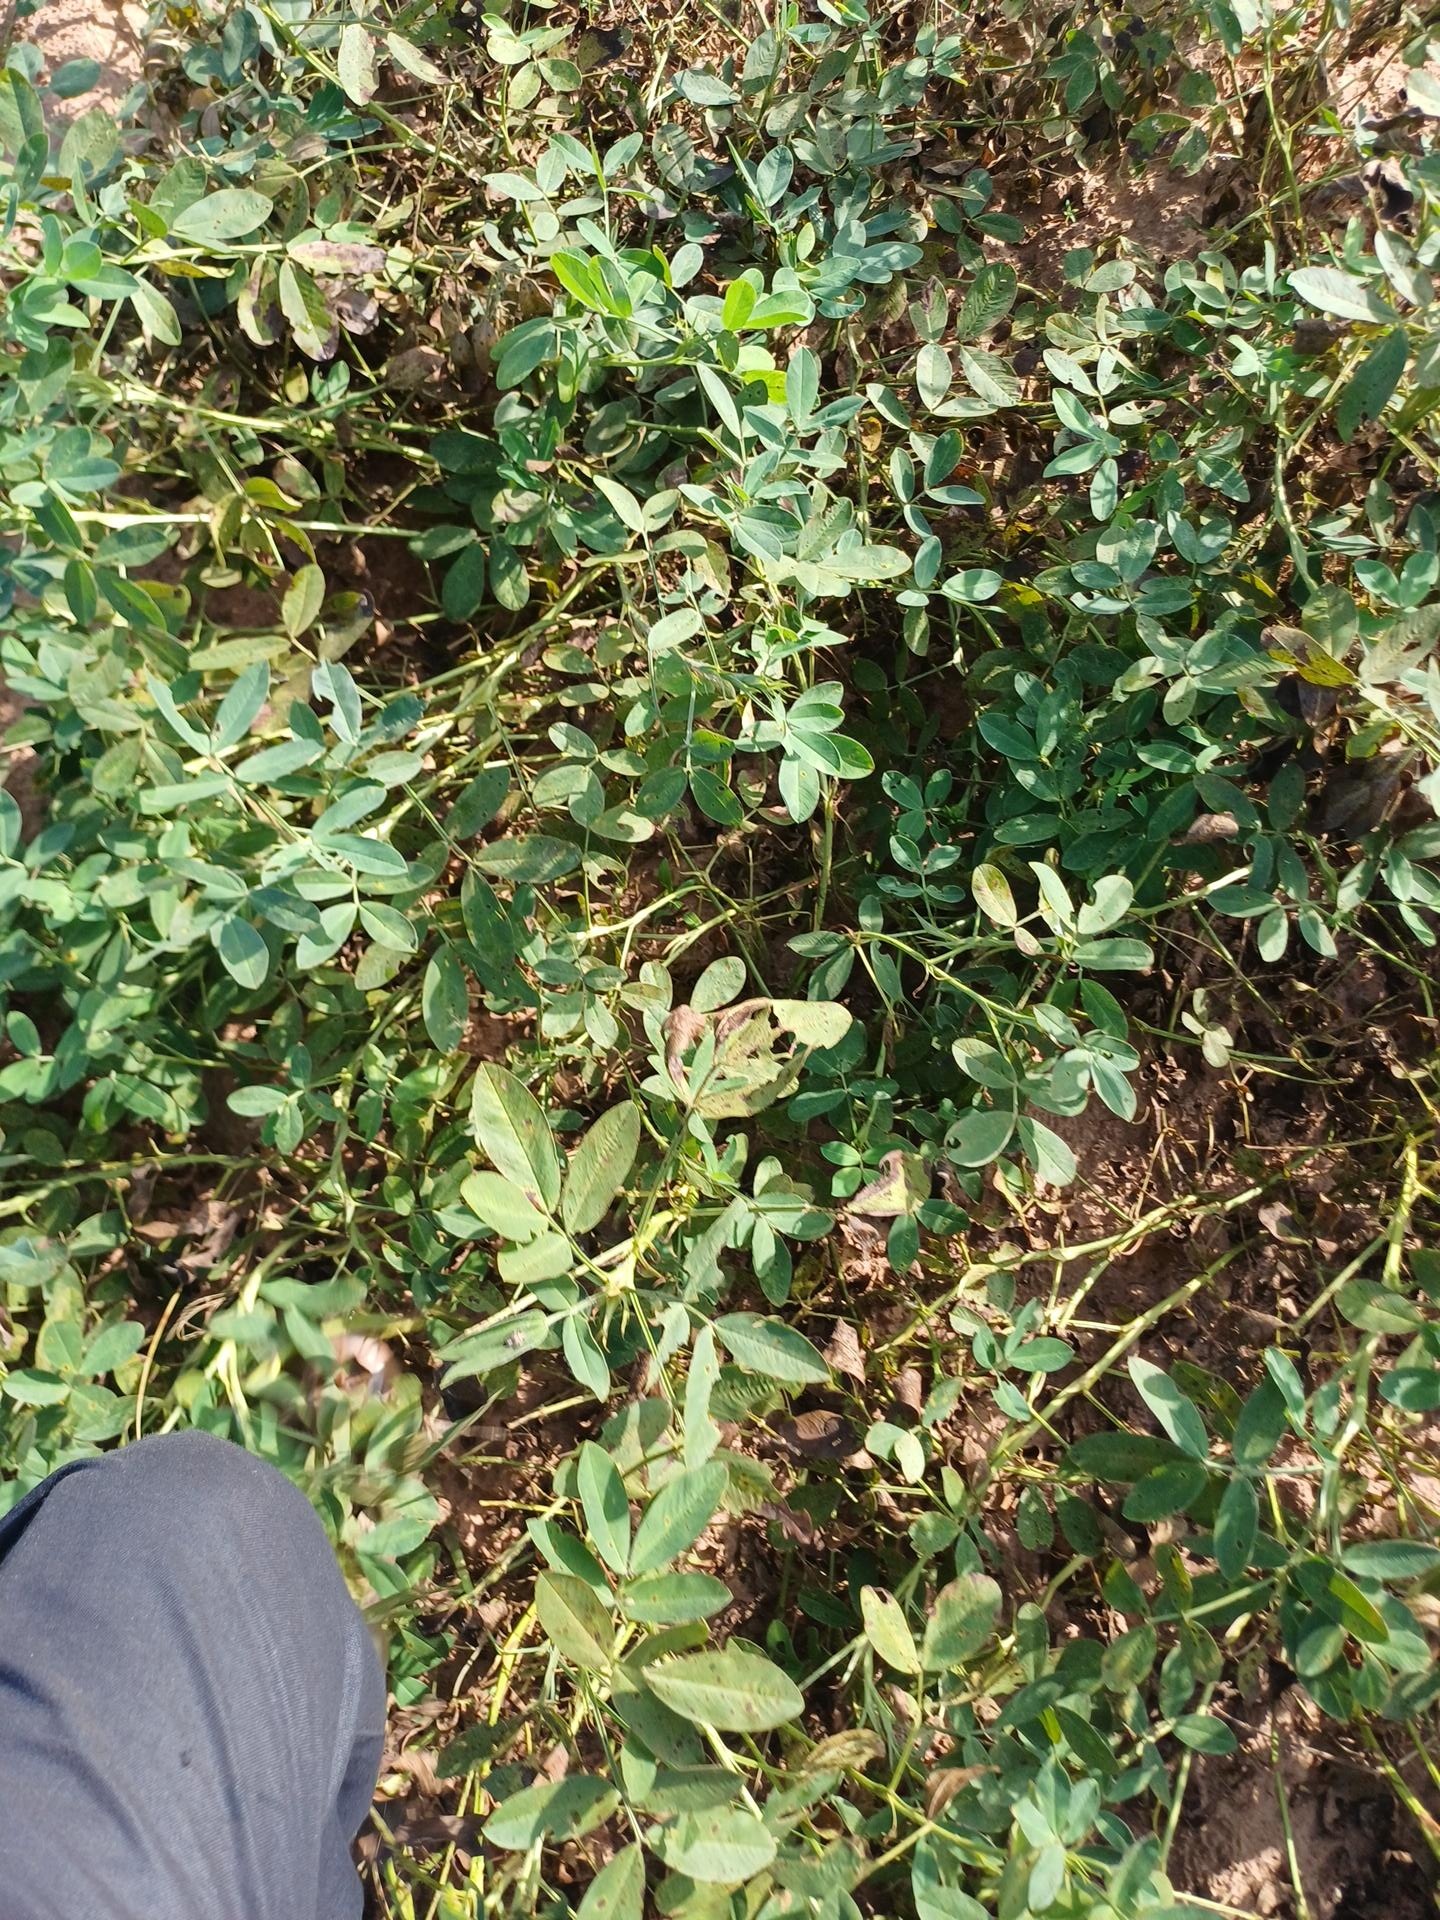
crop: groundnut
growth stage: flowering
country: Senegal
